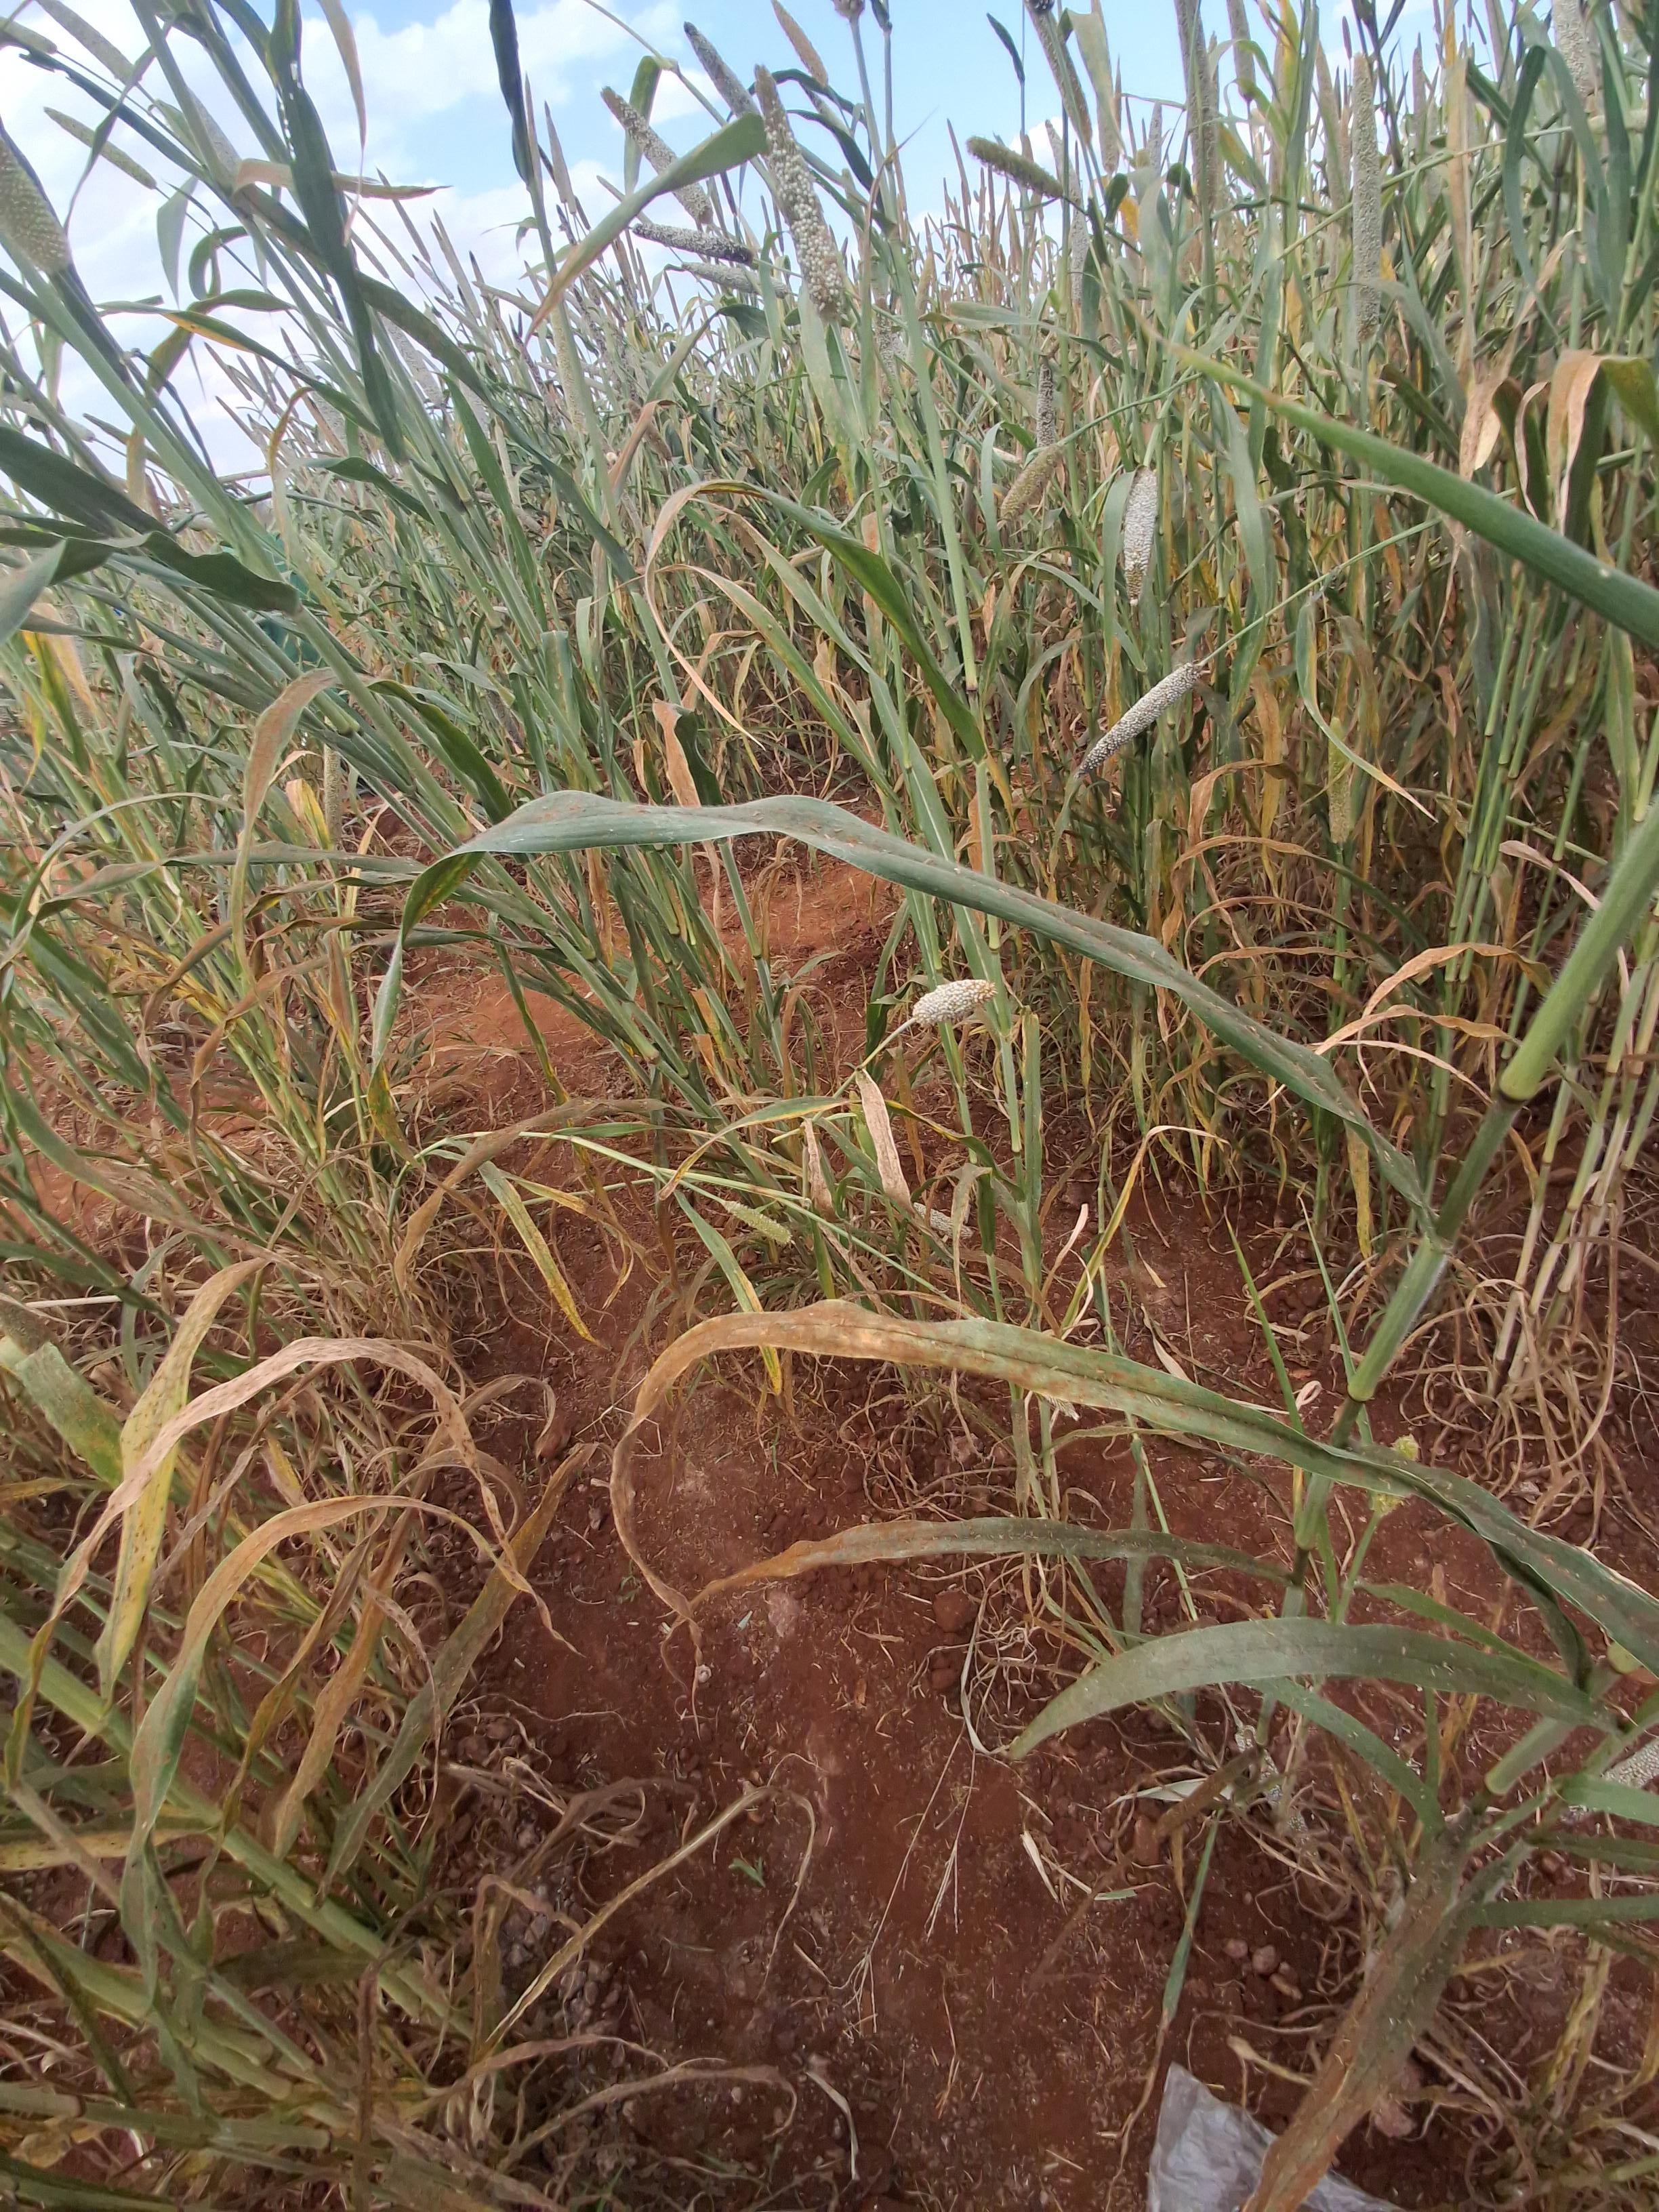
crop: pearl millet
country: Kenya
